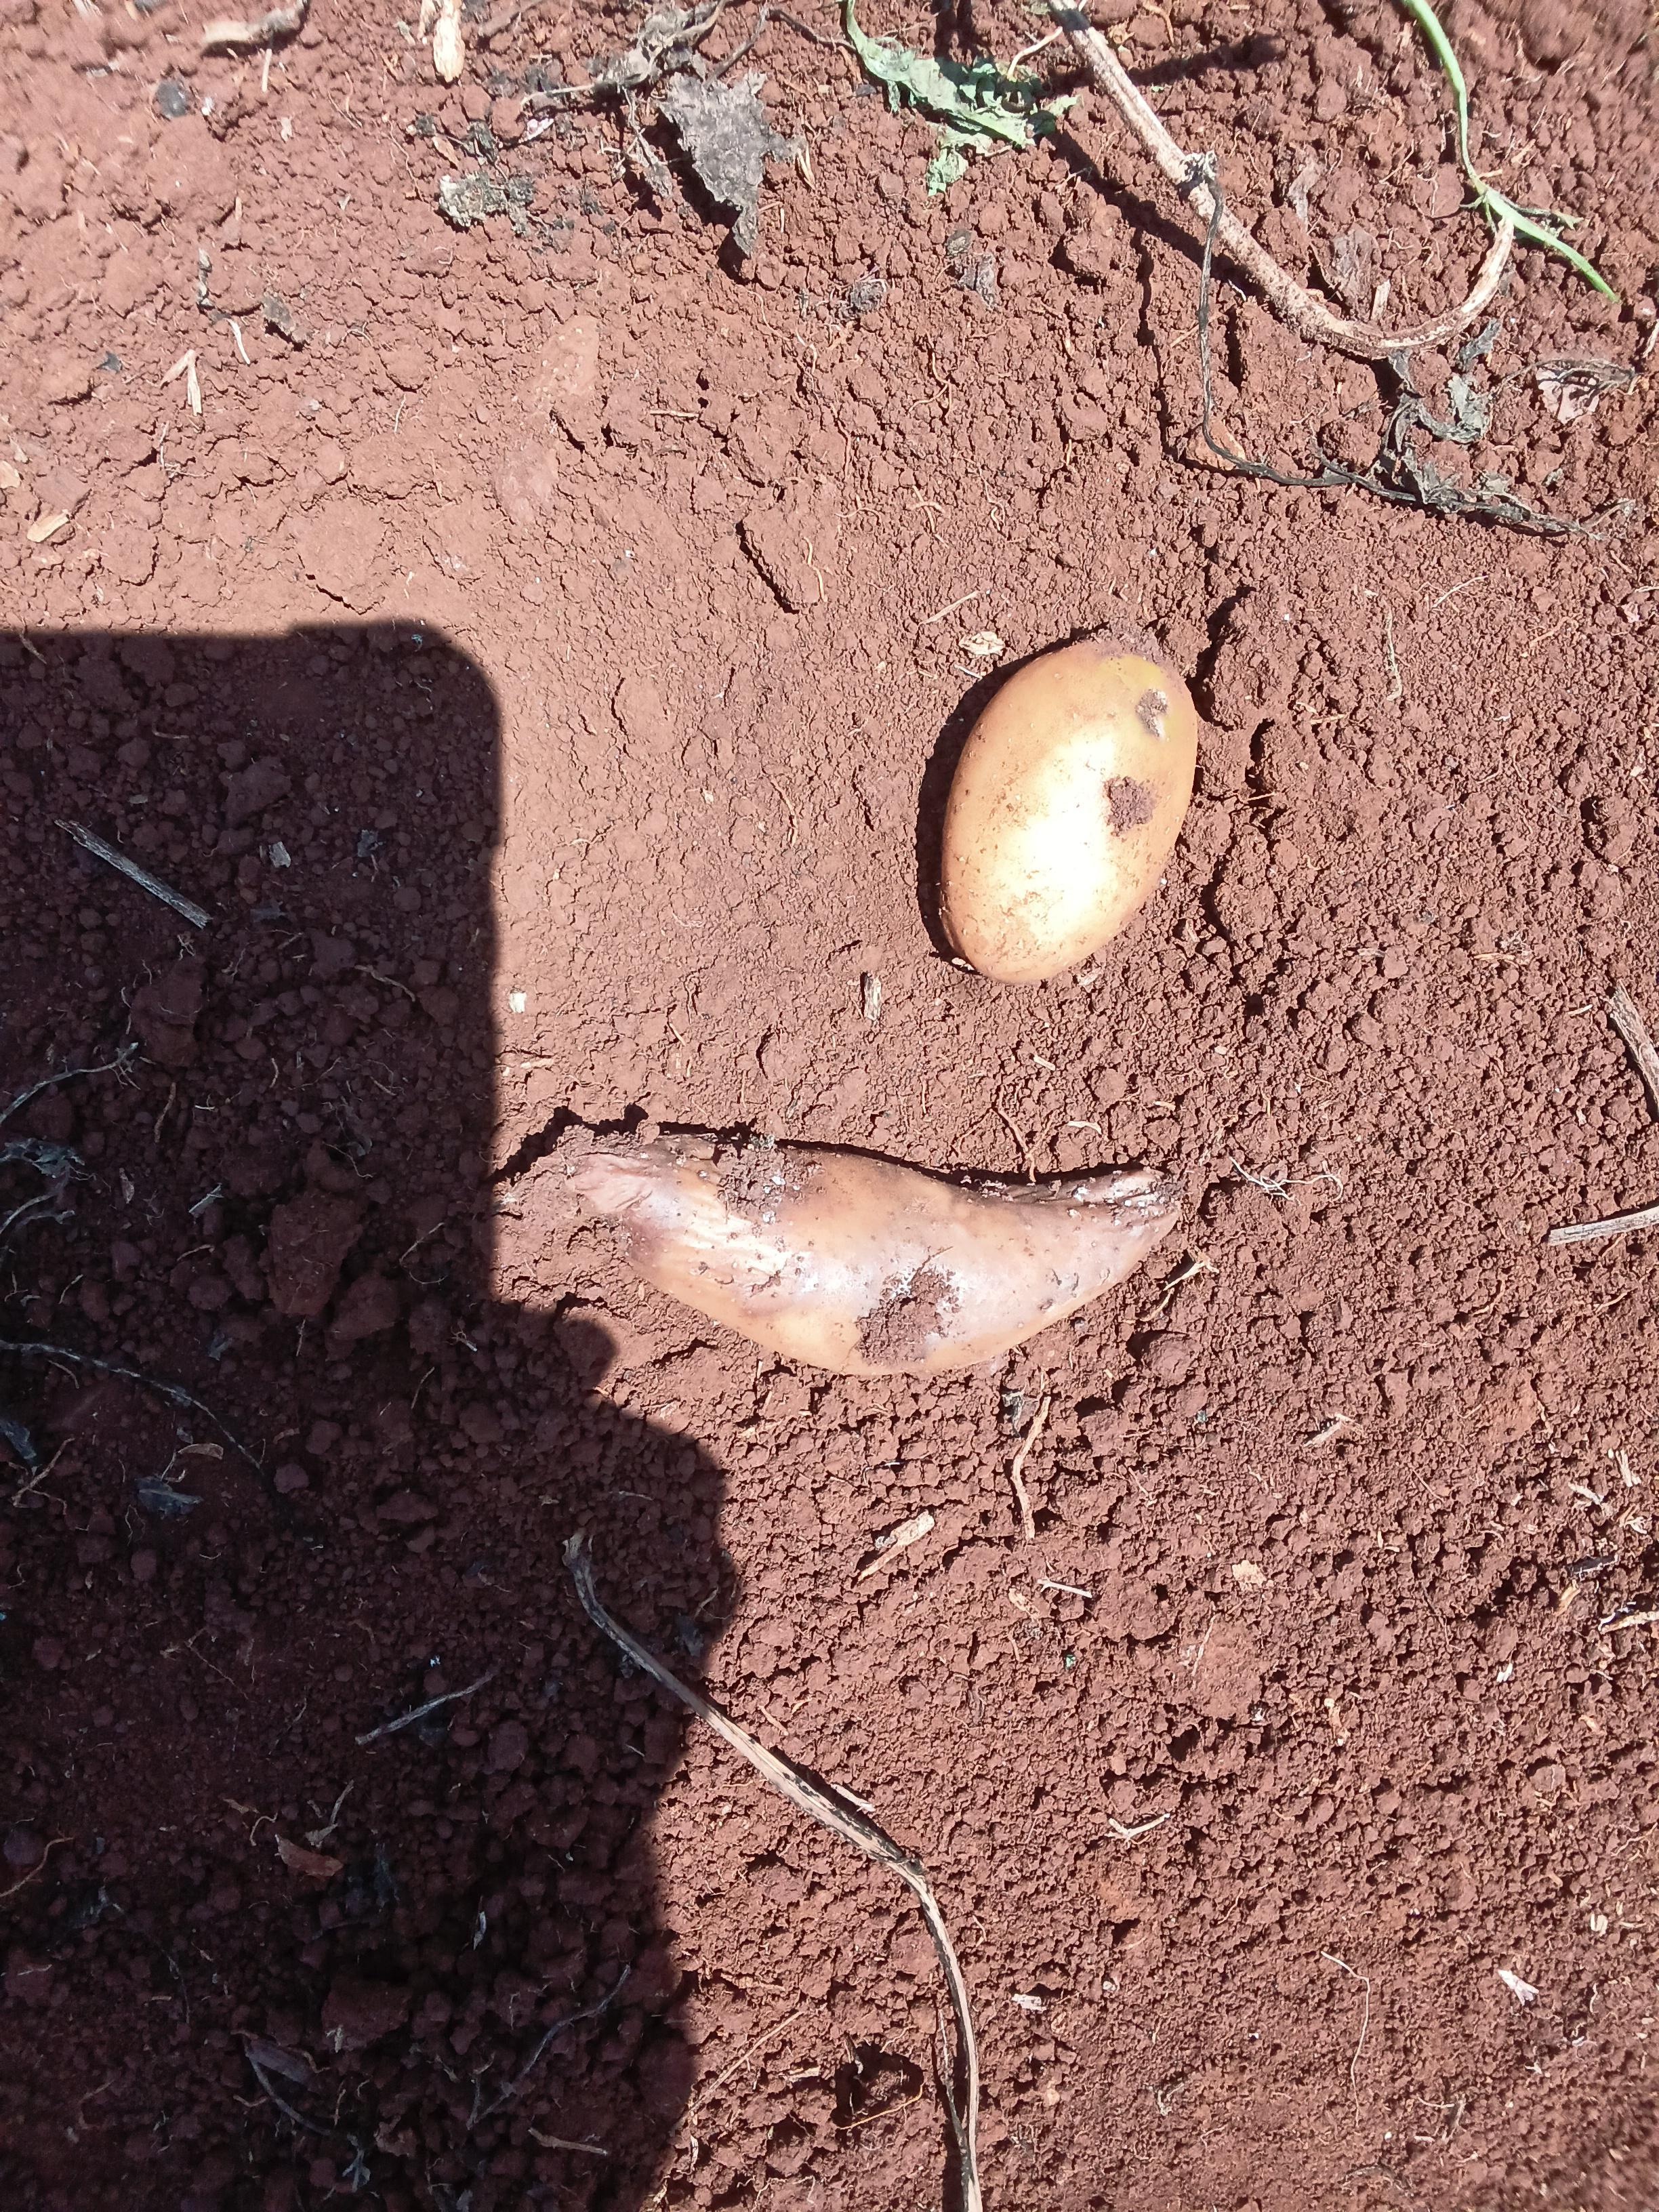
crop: potato
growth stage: harvest
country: Kenya
